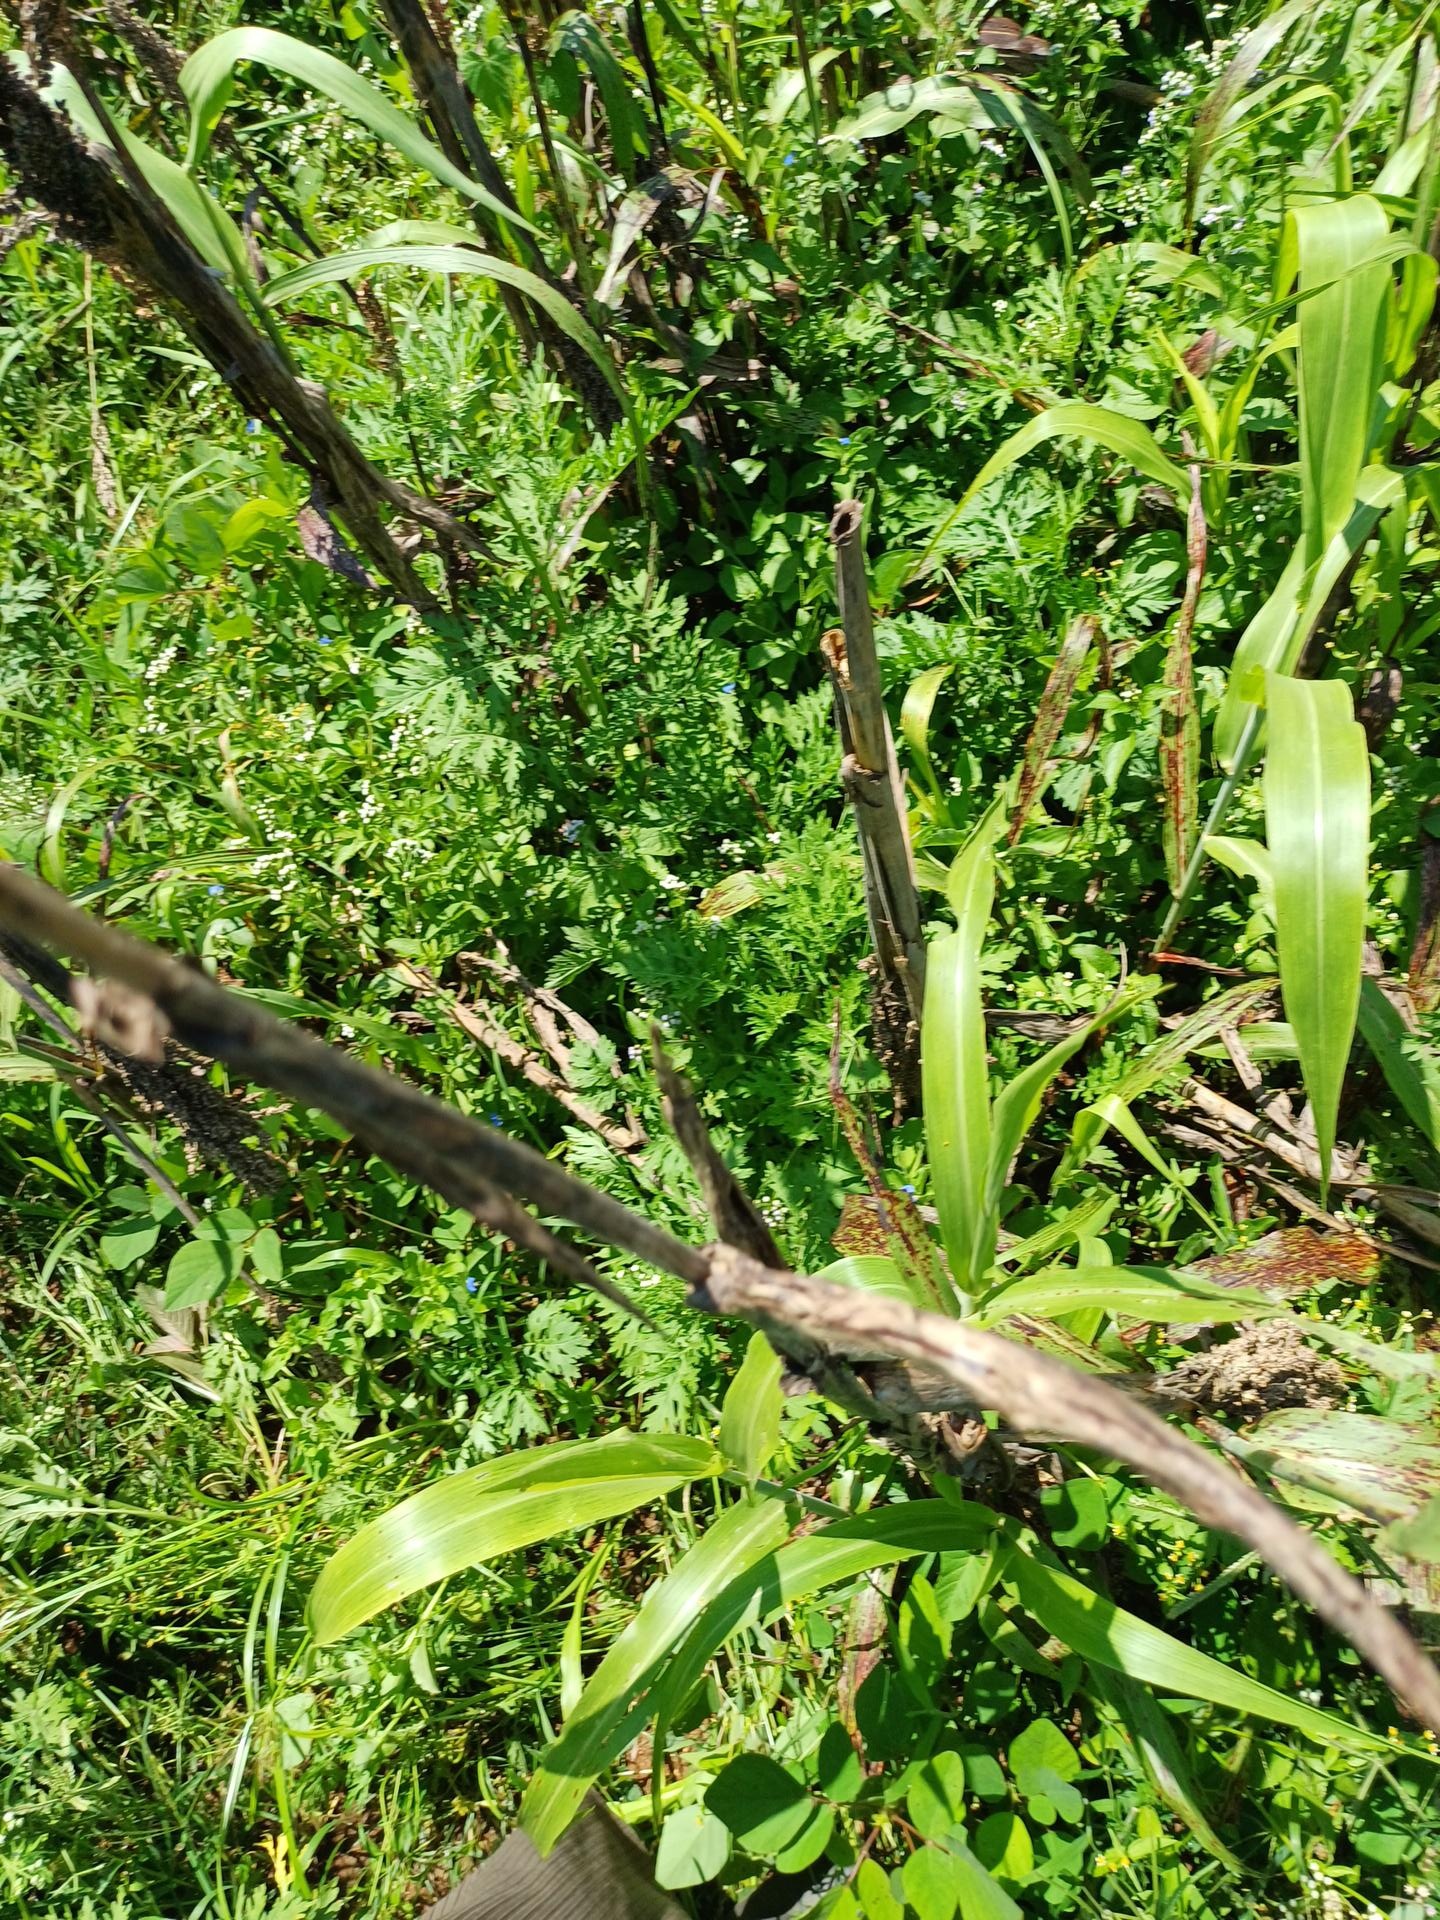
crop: sorghum
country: Kenya
